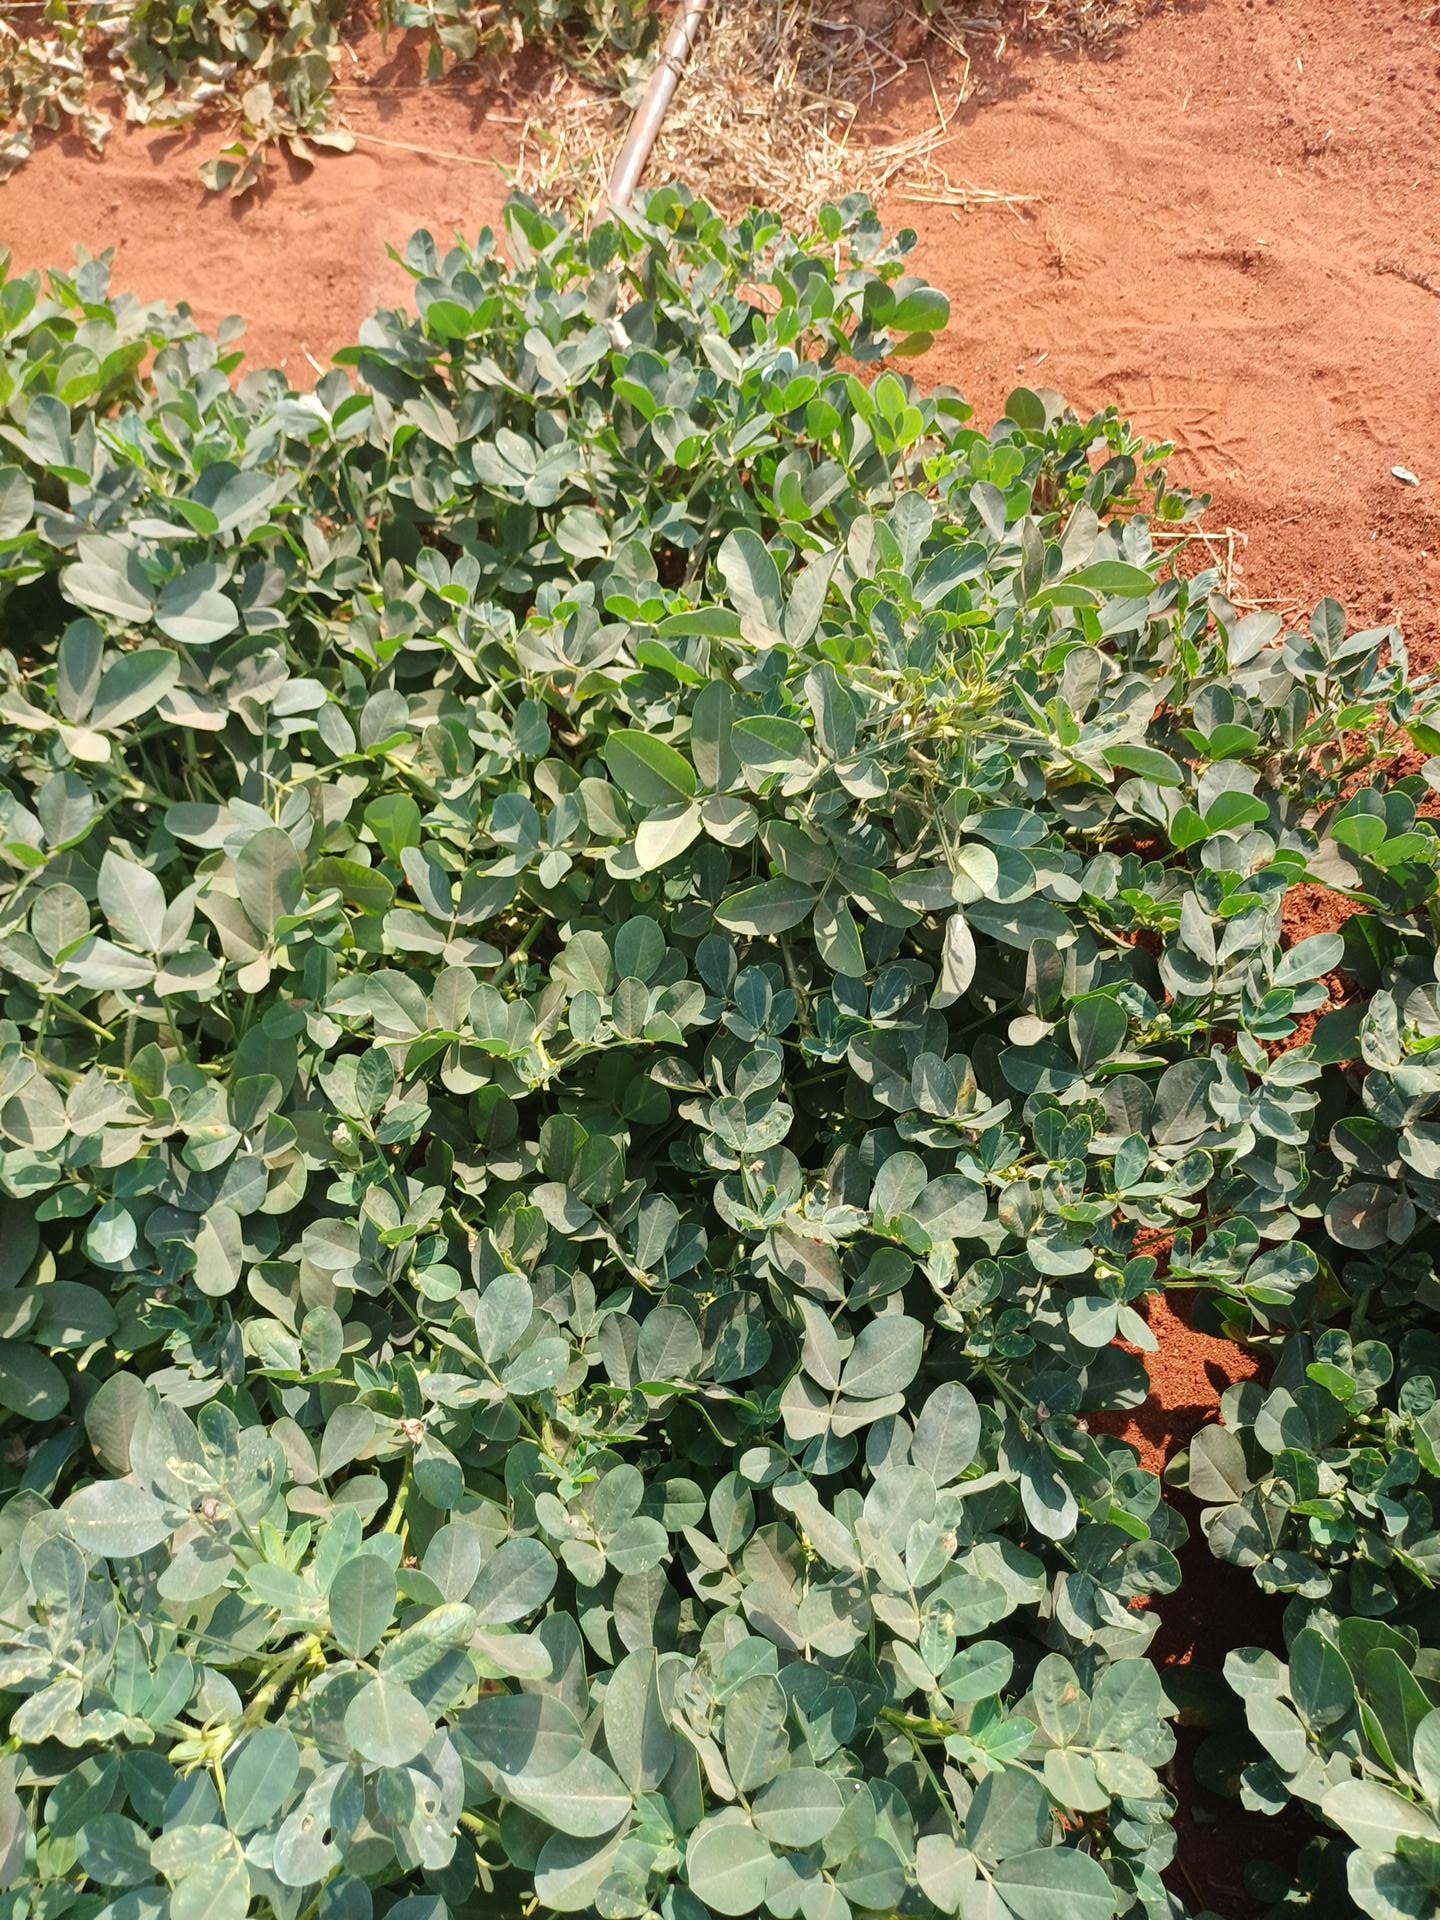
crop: groundnut
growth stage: maturity
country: Kenya
